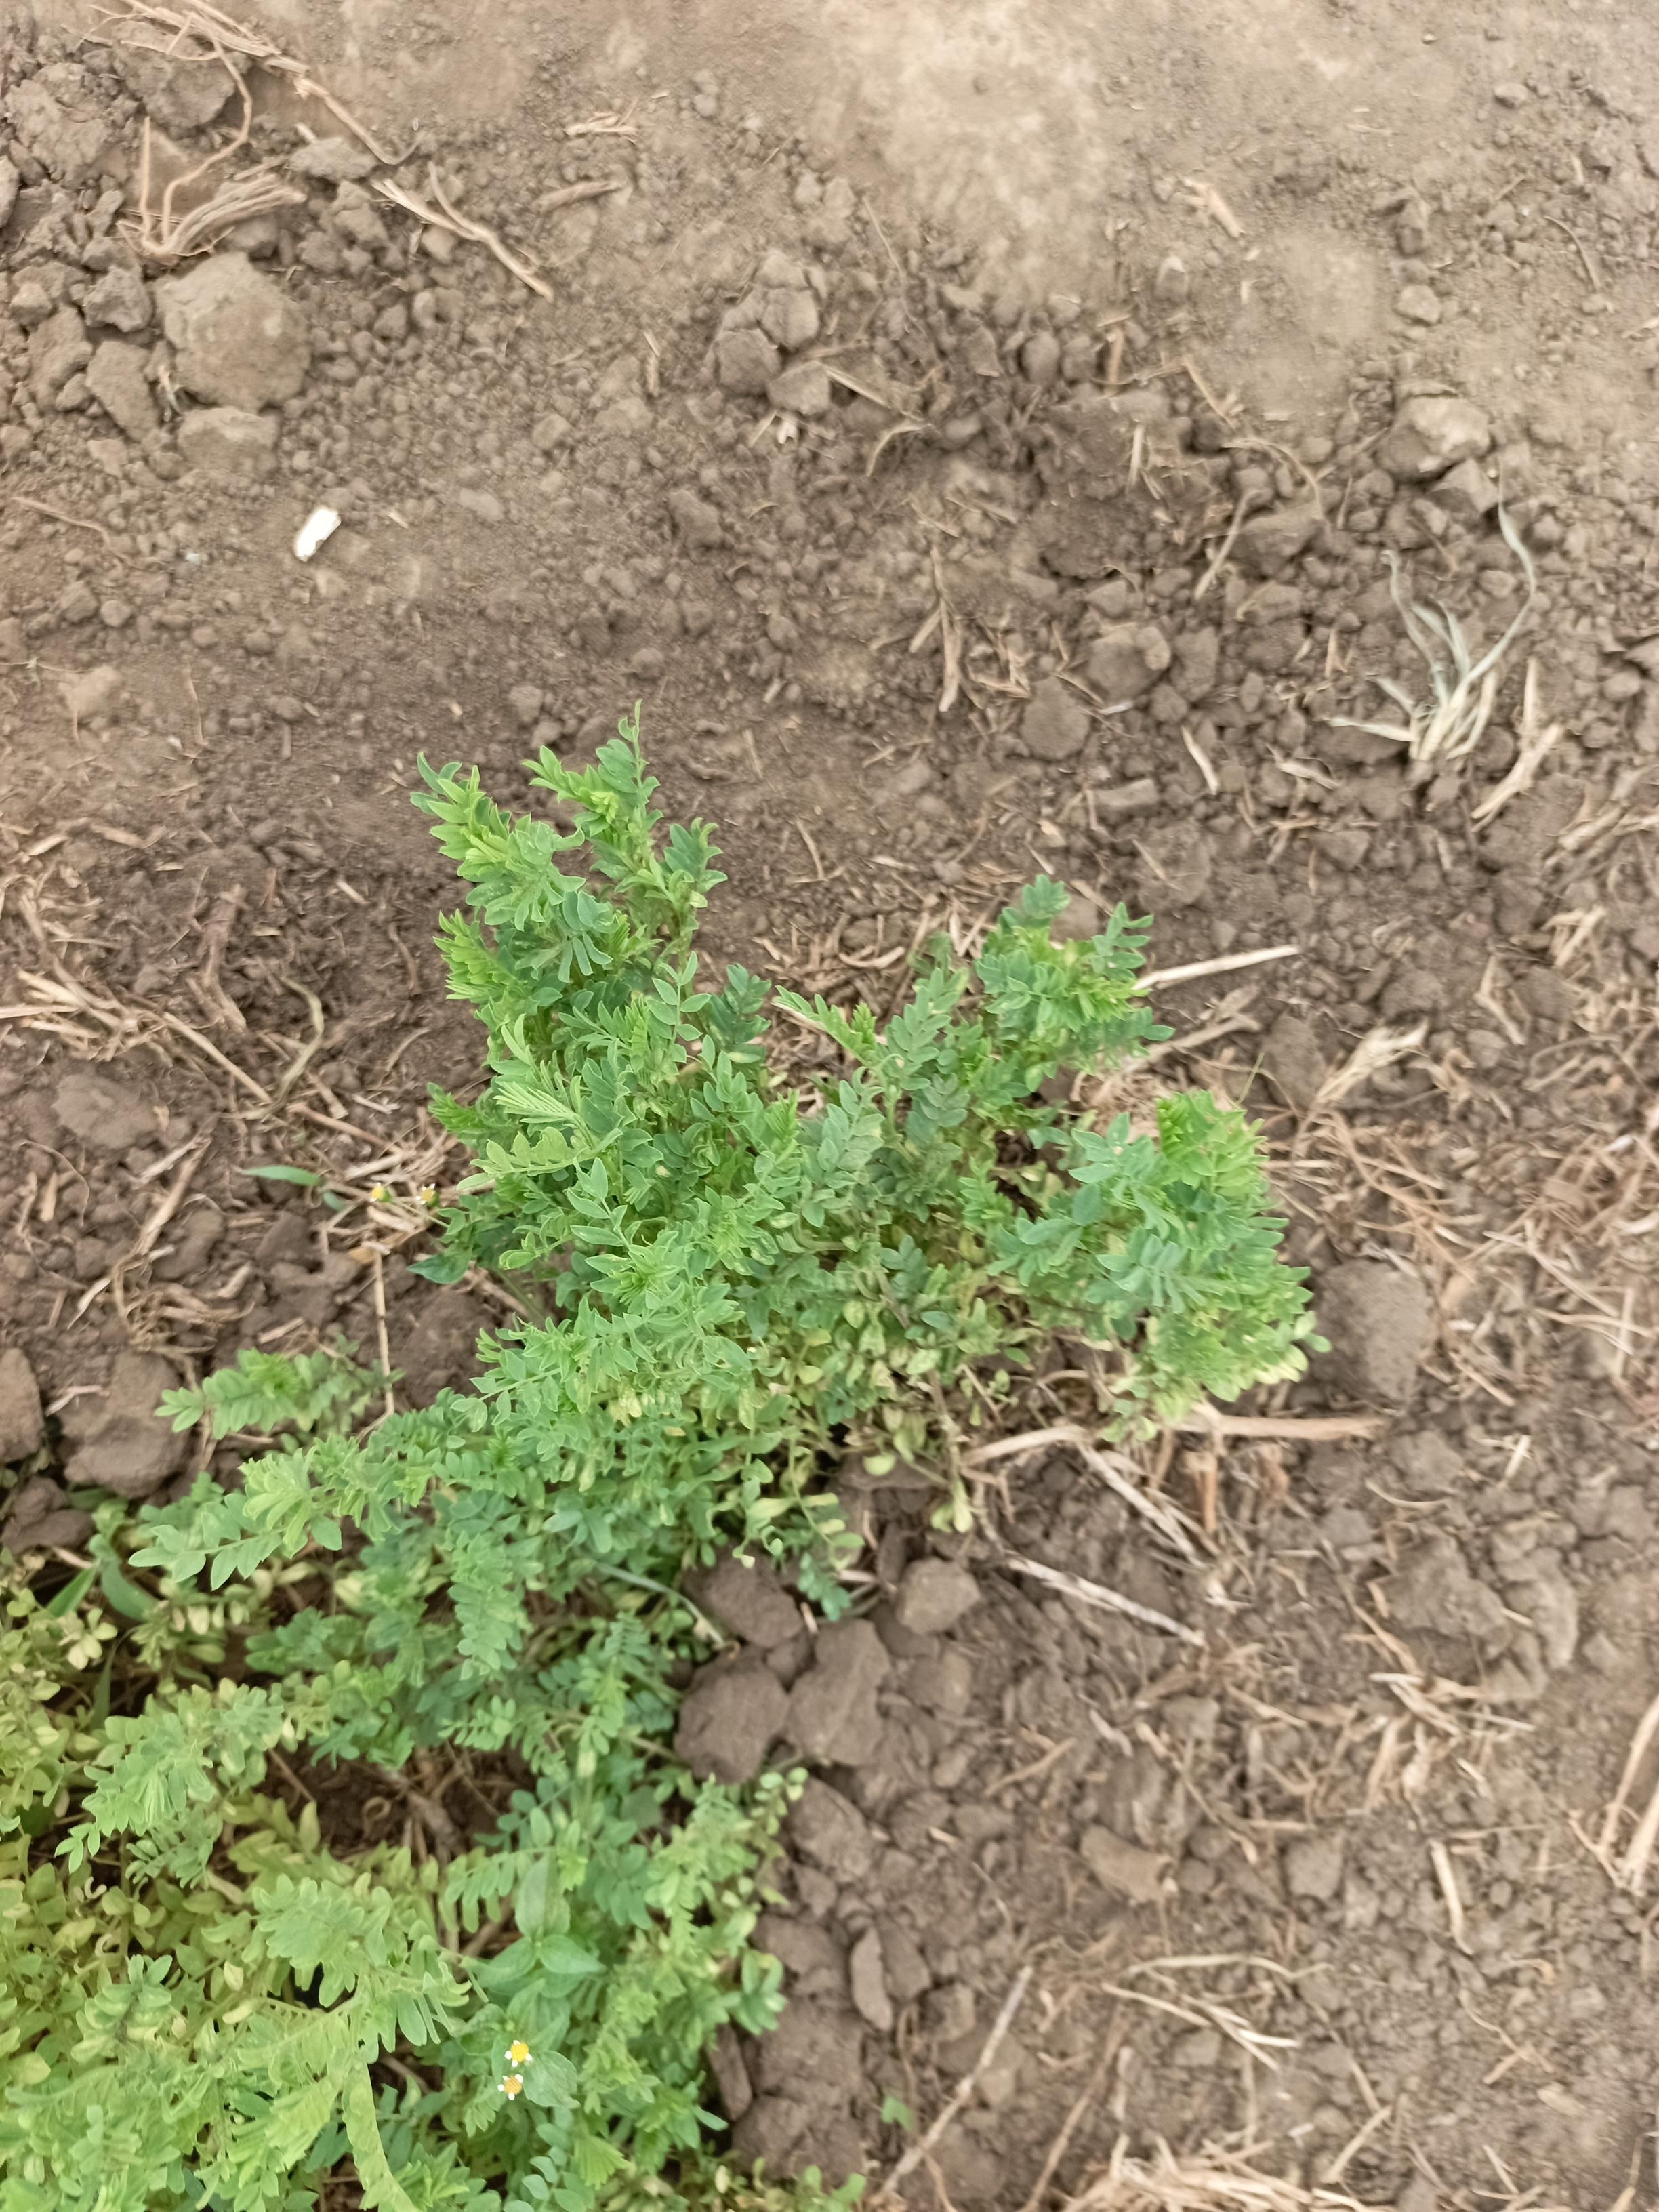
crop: lentil
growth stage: vegetative
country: Tanzania
